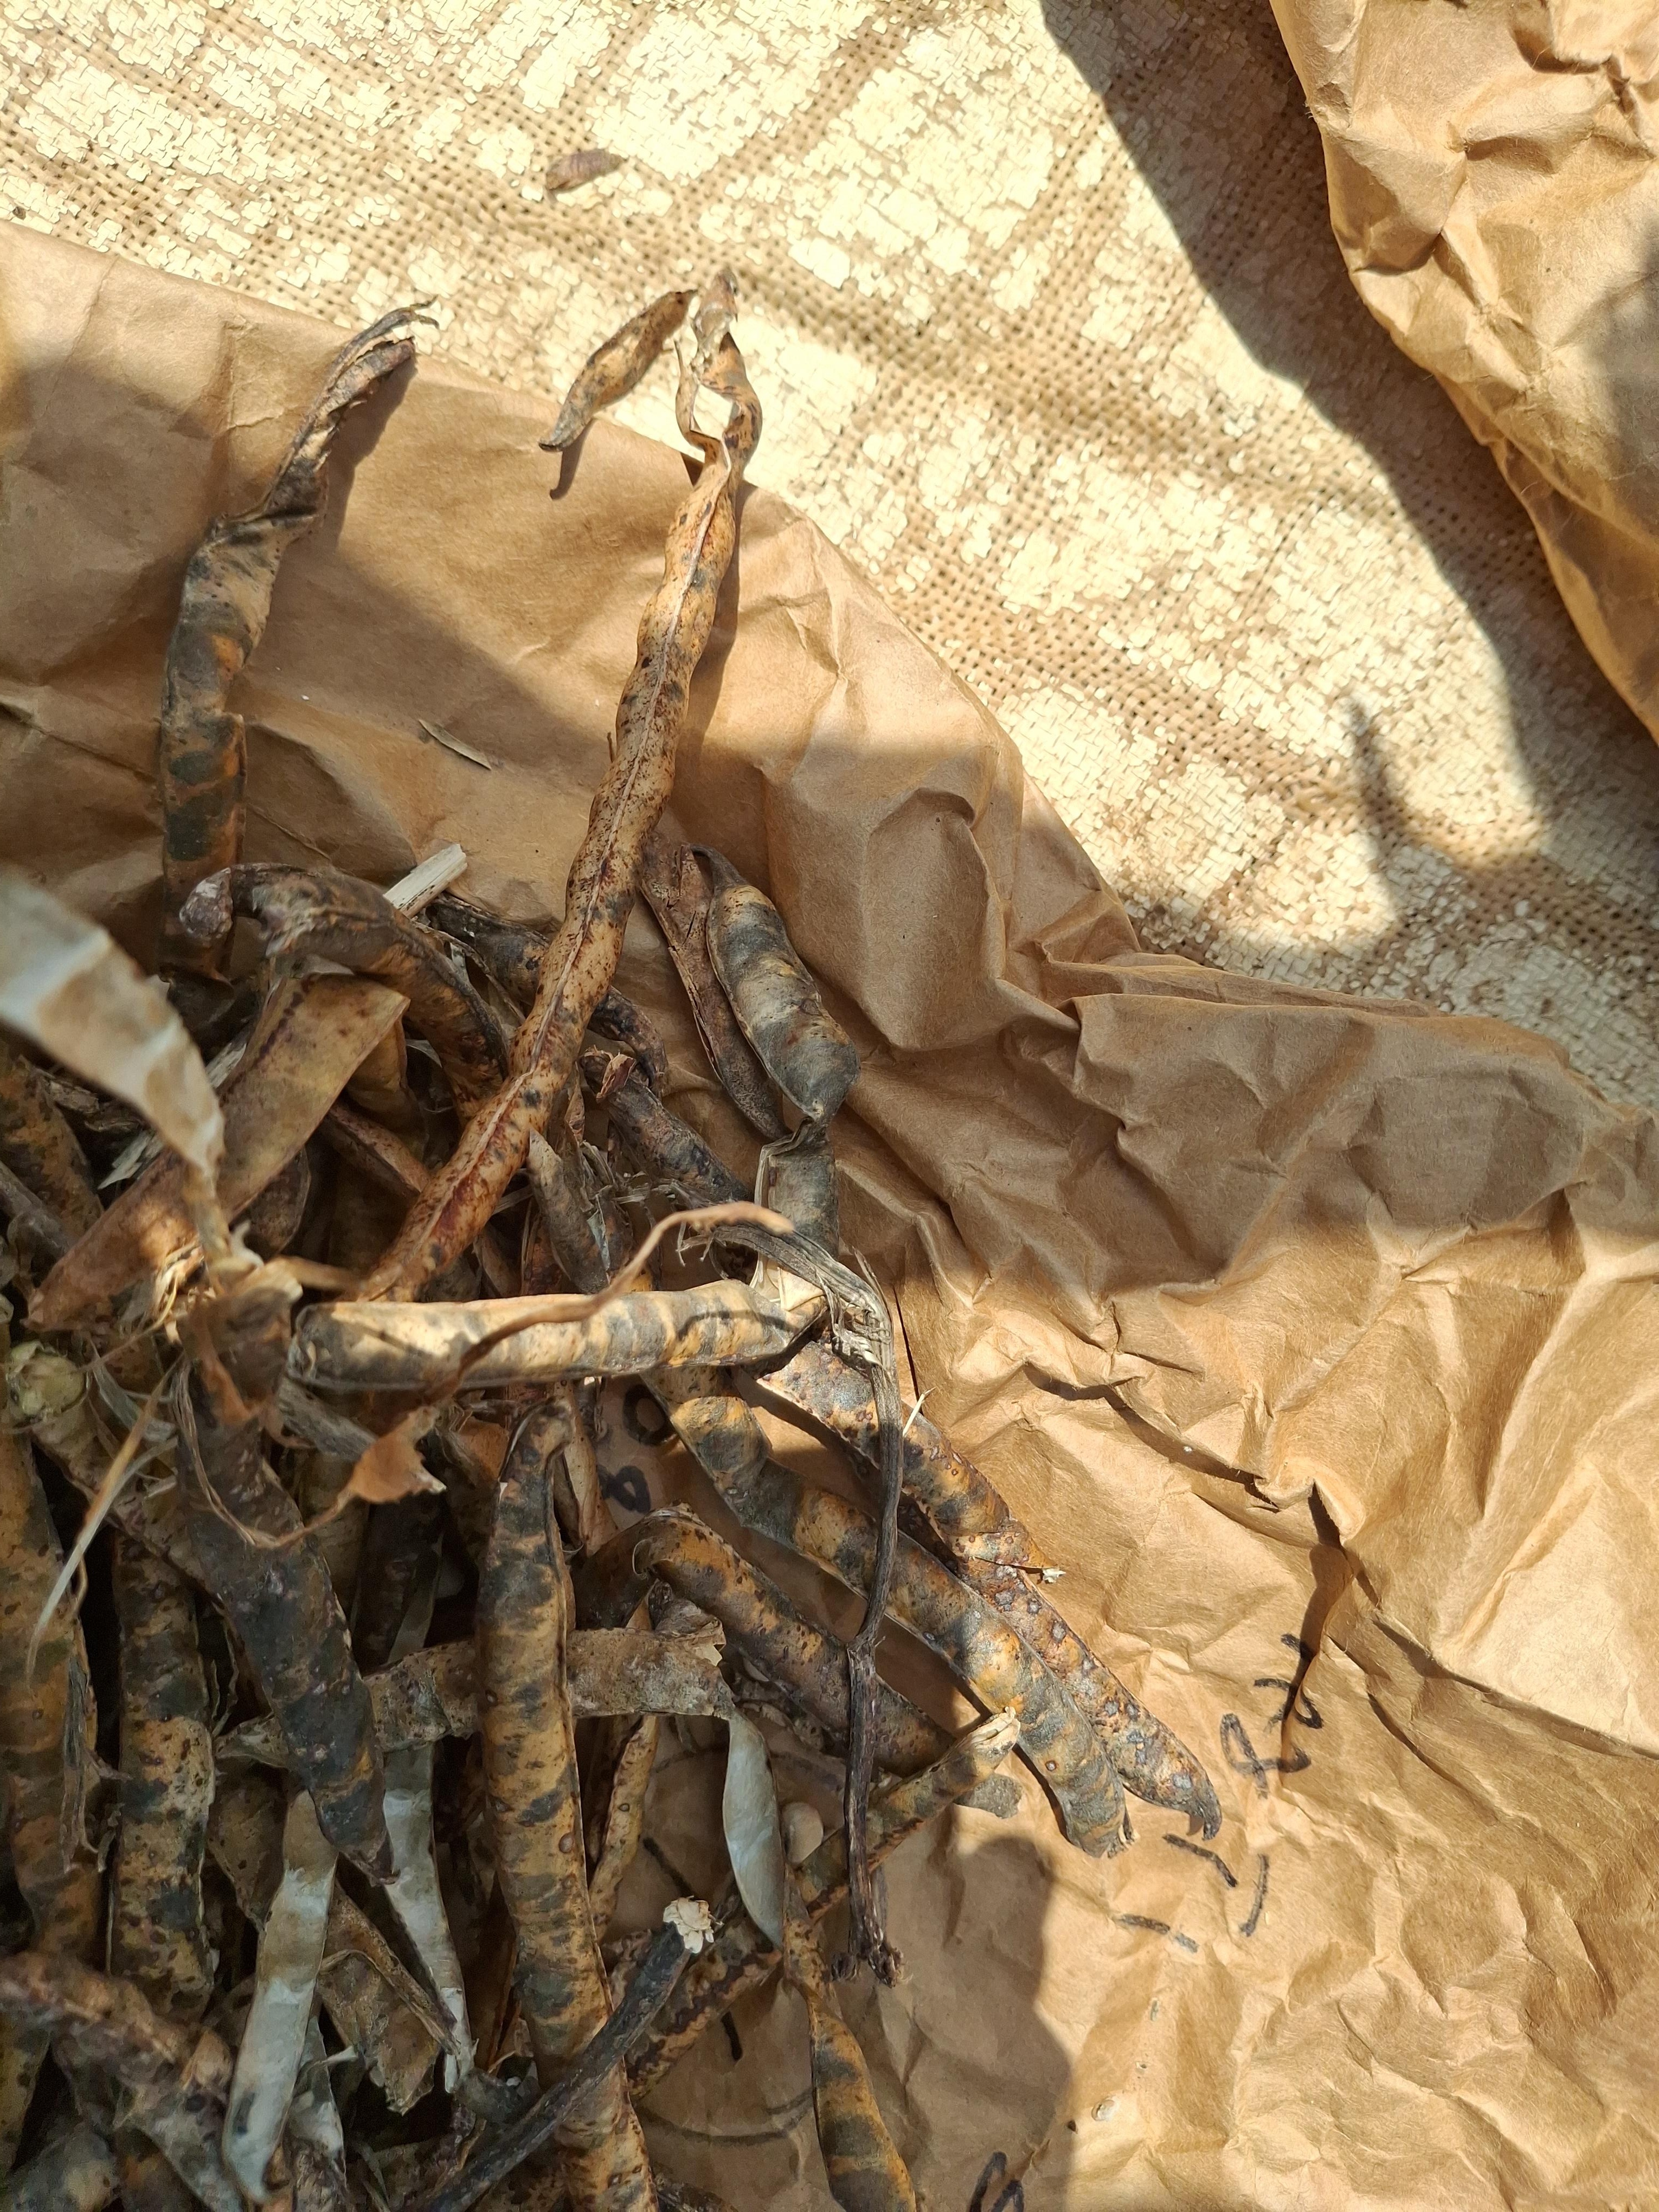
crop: cowpea
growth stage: harvest
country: Nigeria
